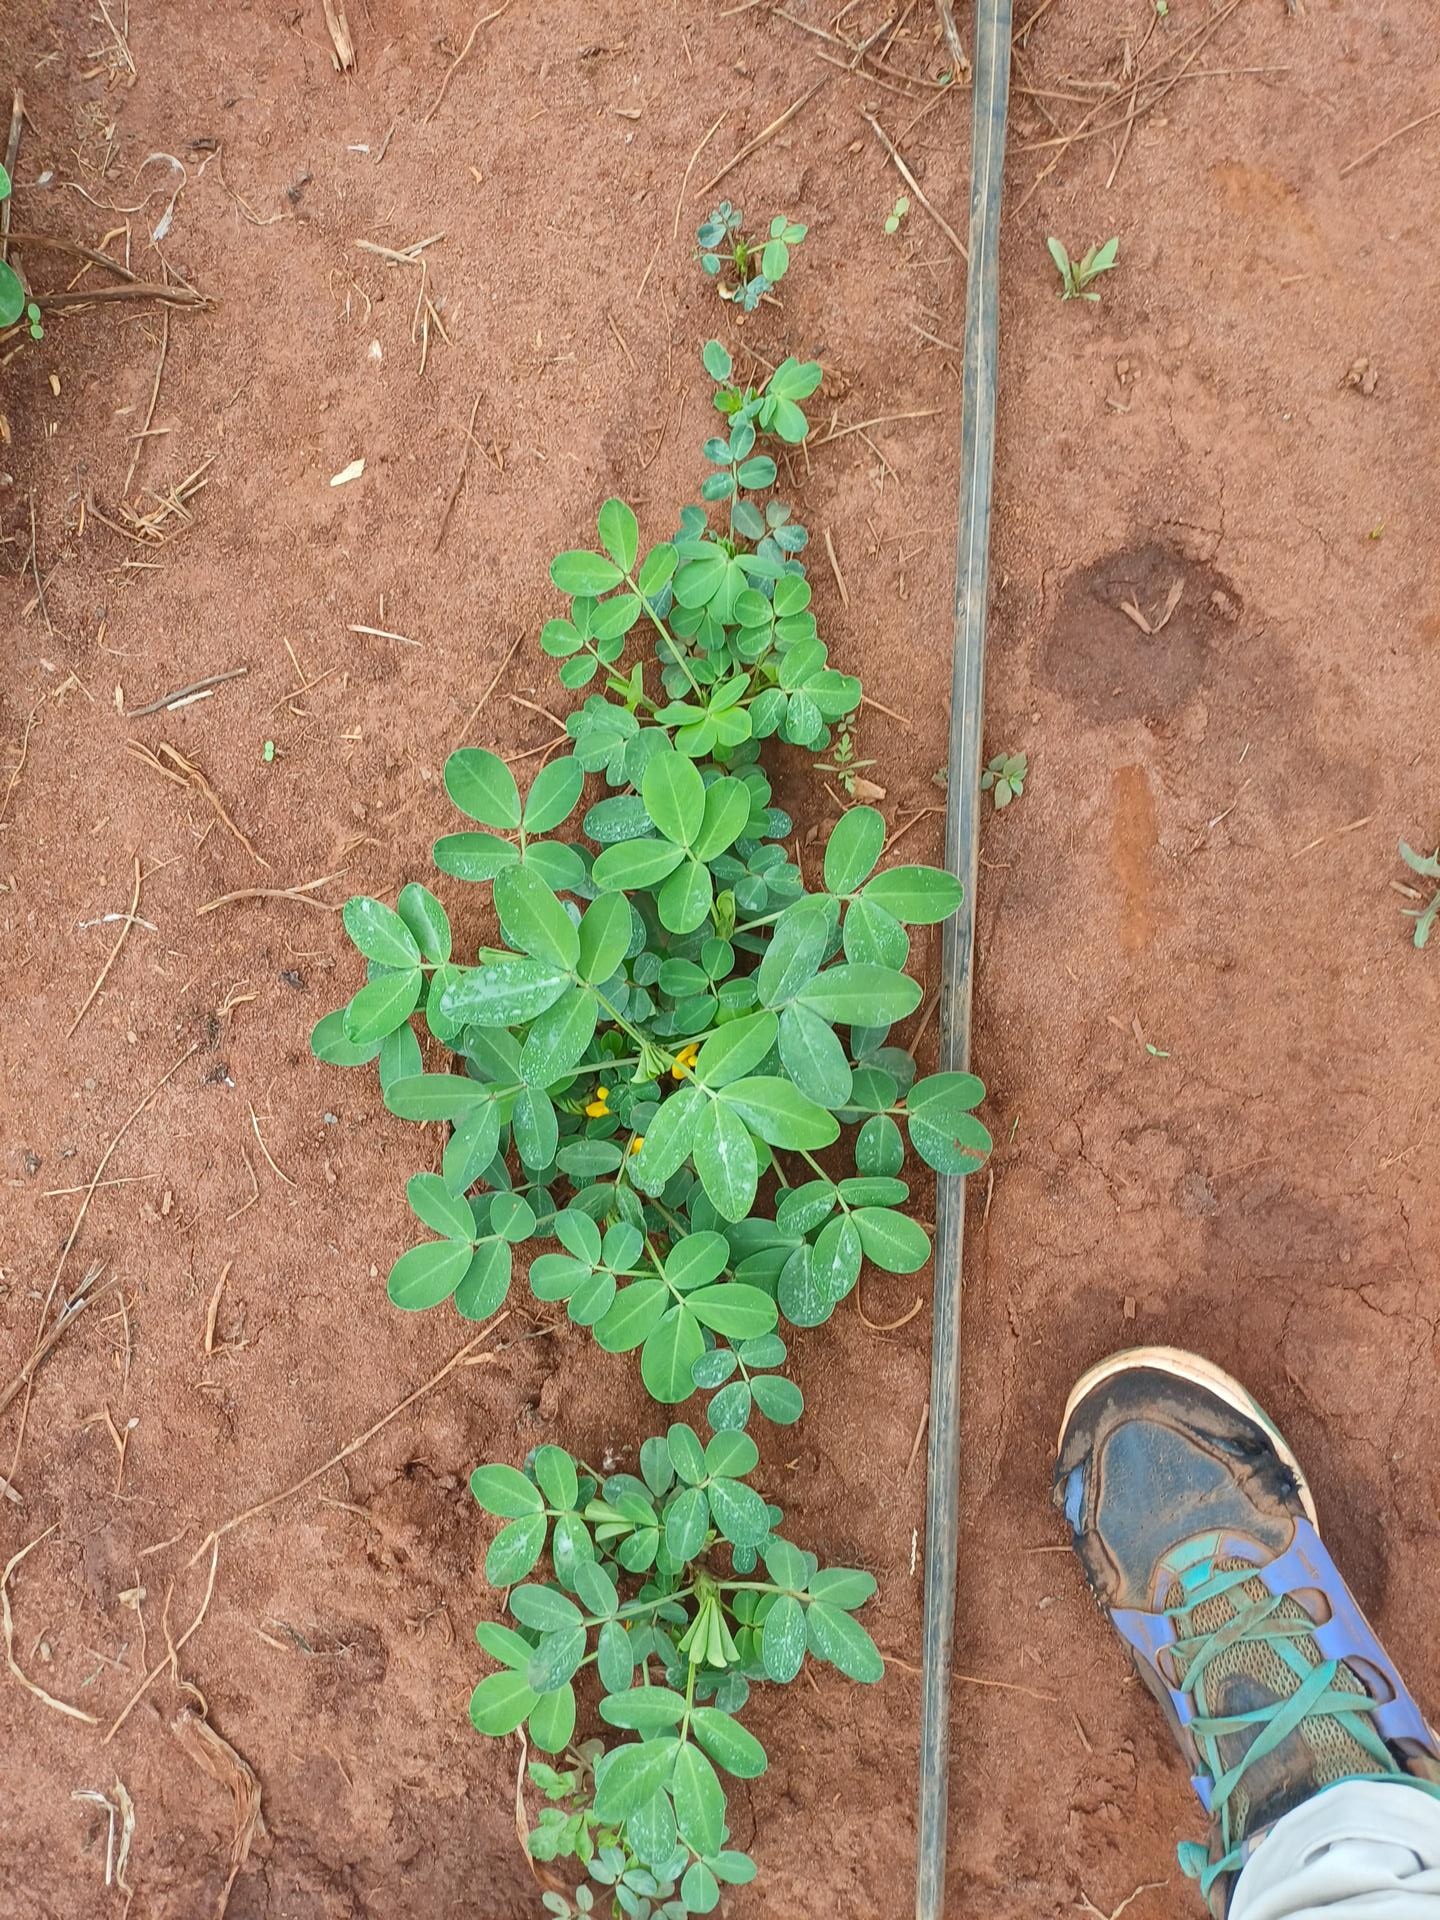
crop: groundnut
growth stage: vegetative
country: Kenya
